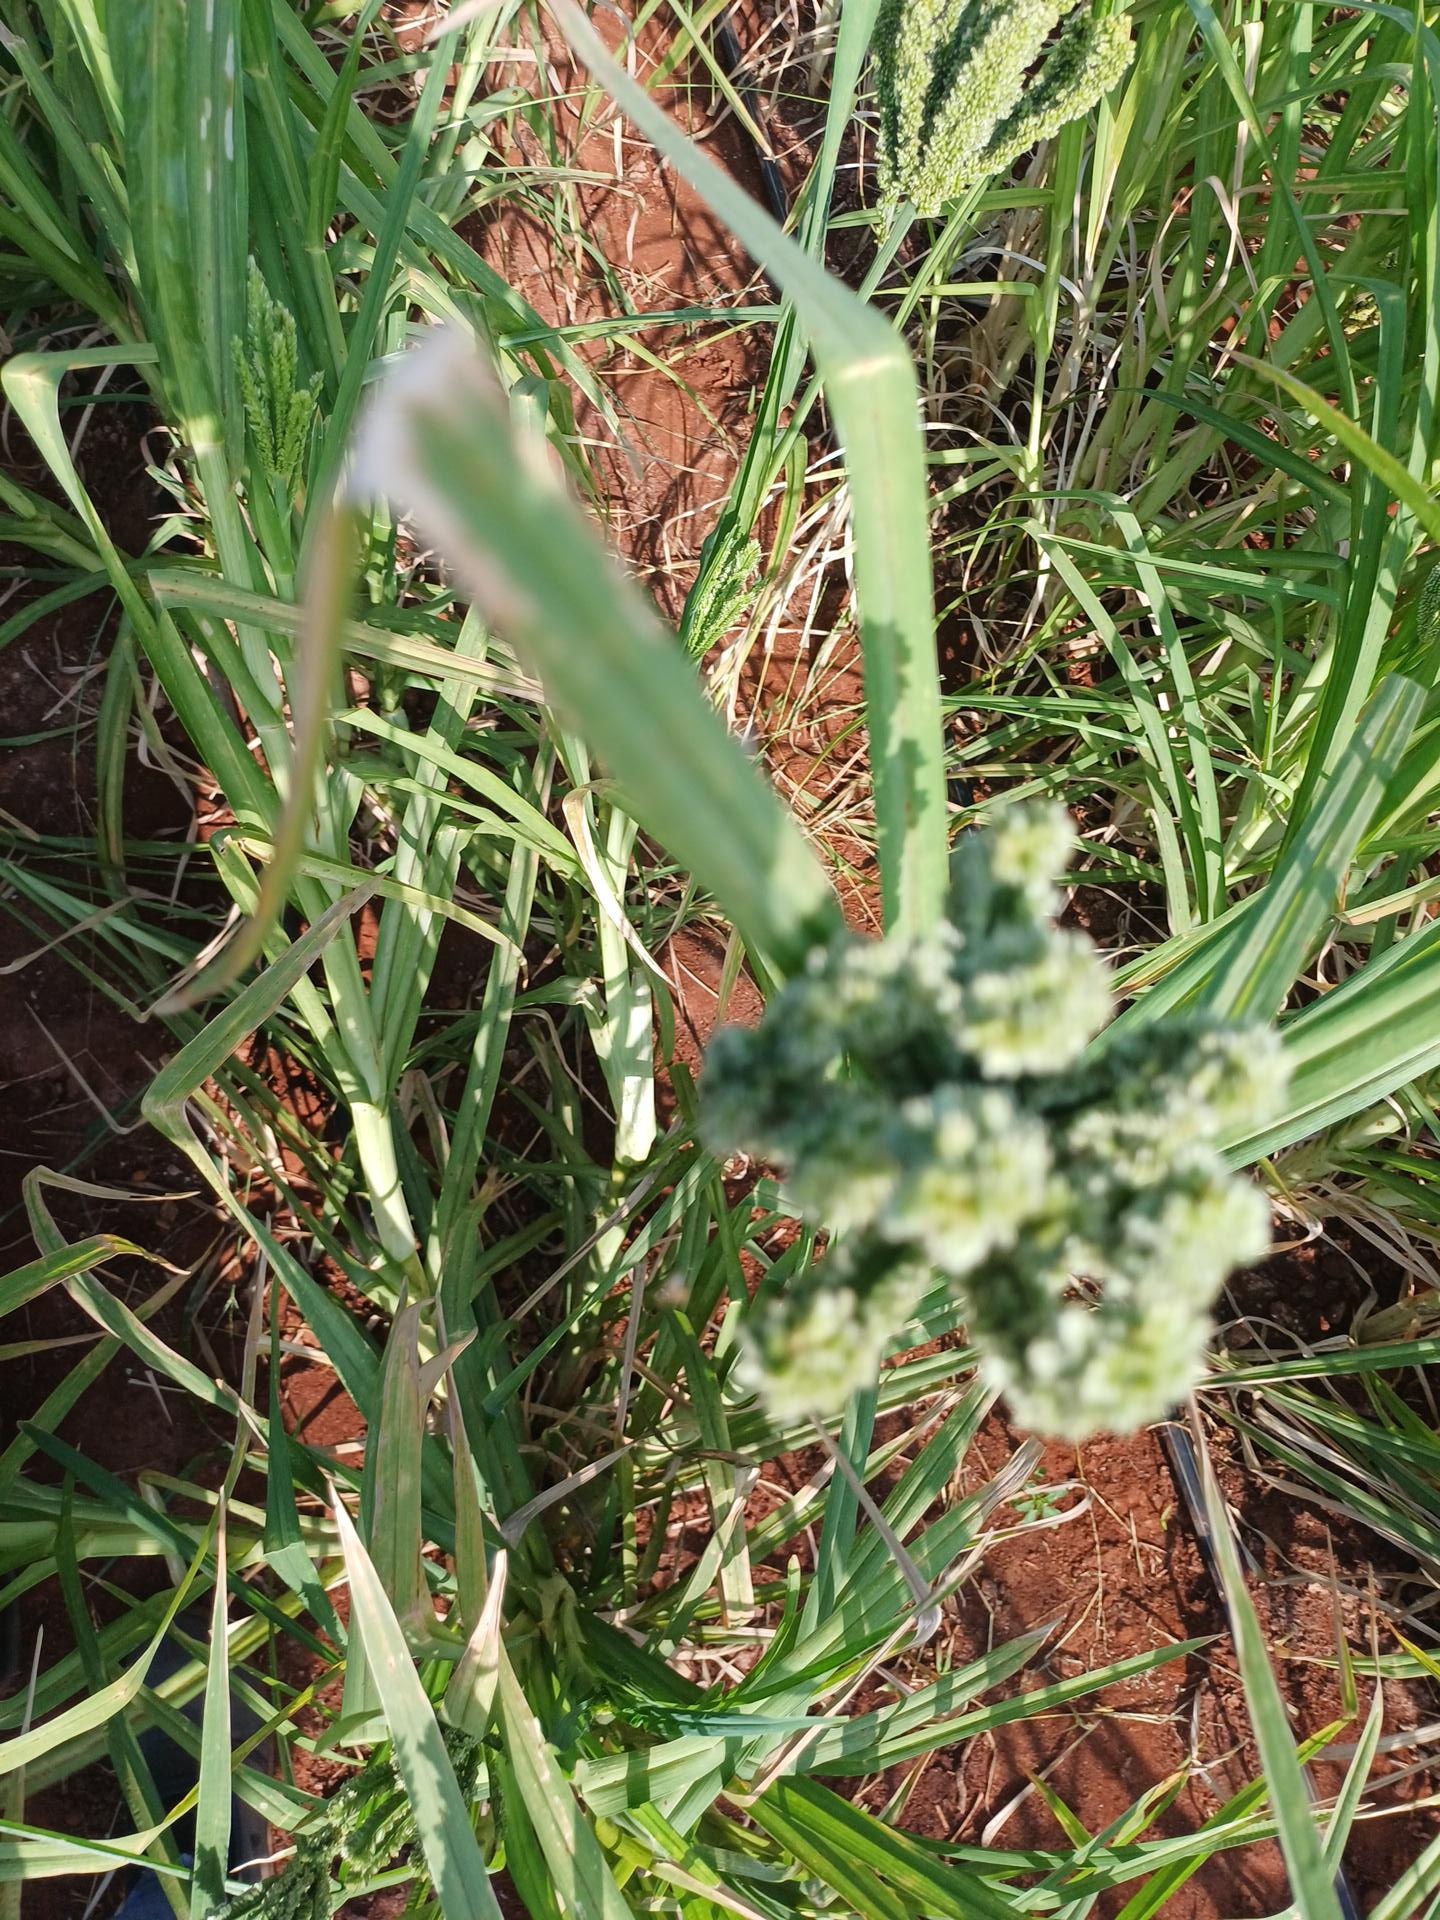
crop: finger millet
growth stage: filling grain
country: Kenya
